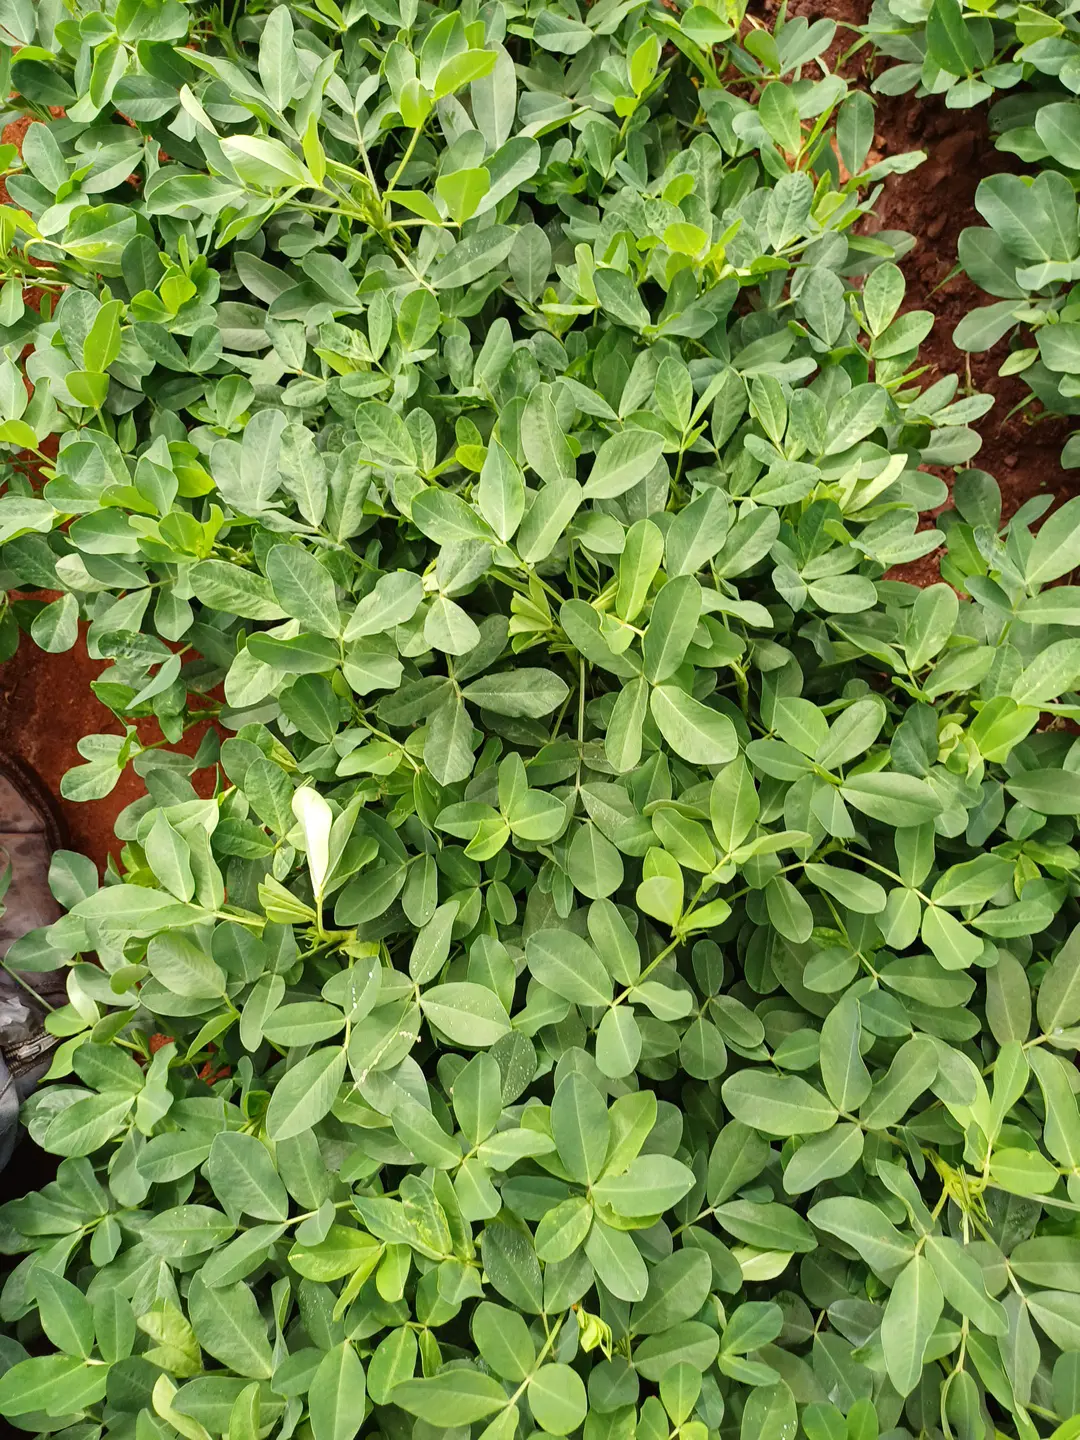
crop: groundnut
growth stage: flowering
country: Kenya
